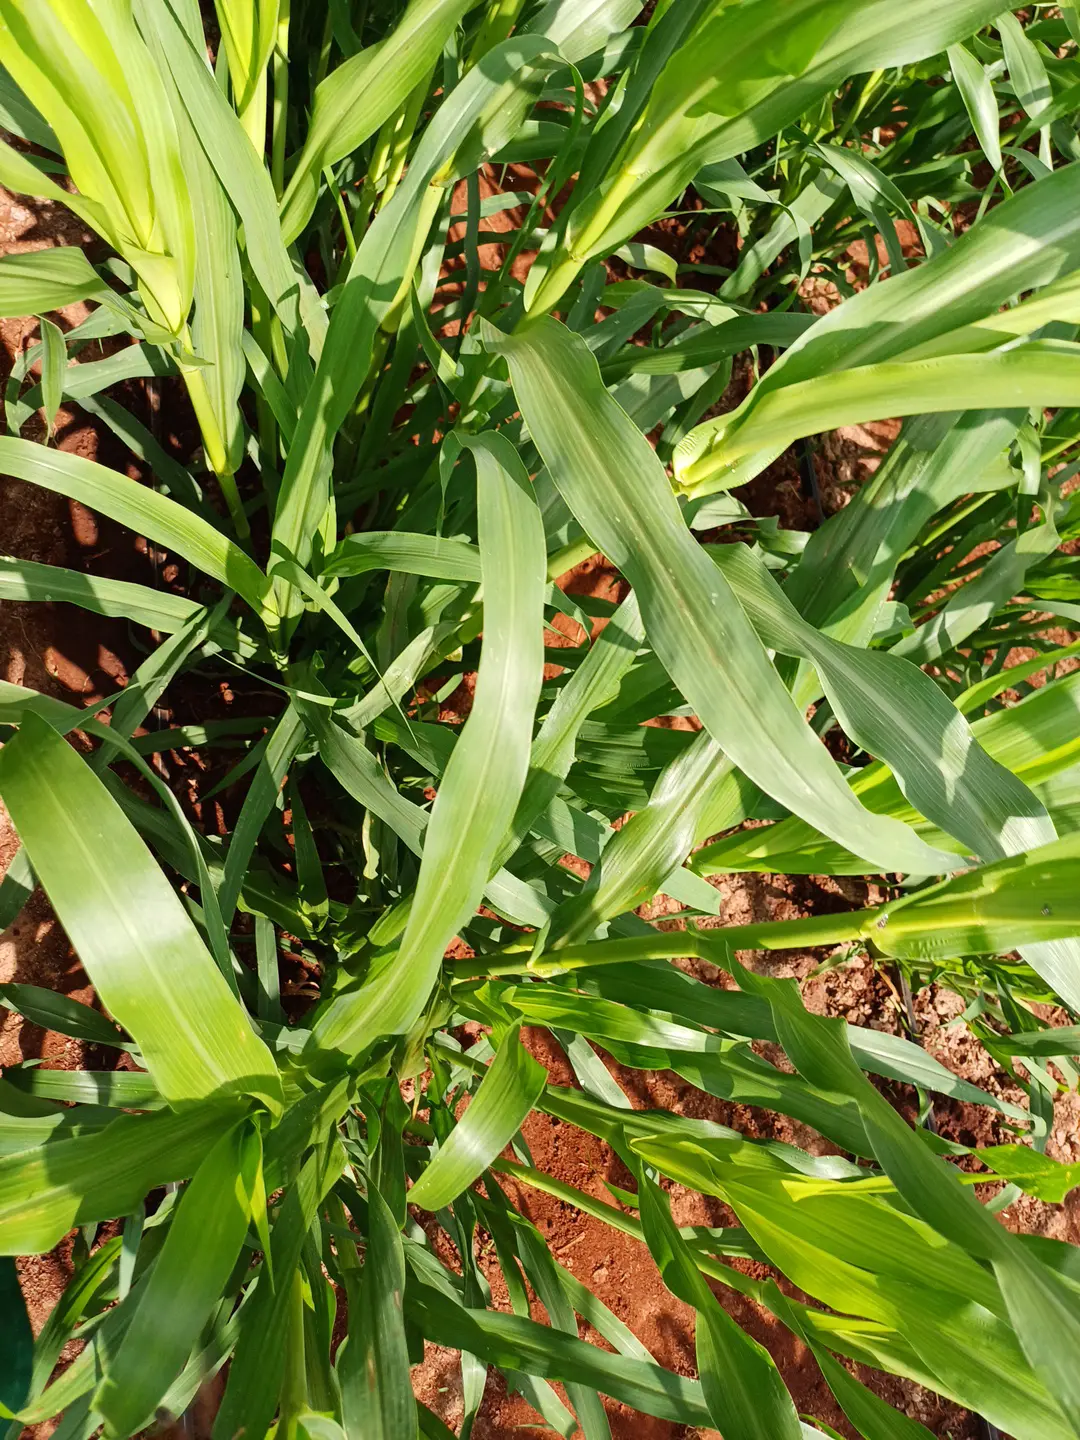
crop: pearl millet
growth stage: flowering
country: Kenya
